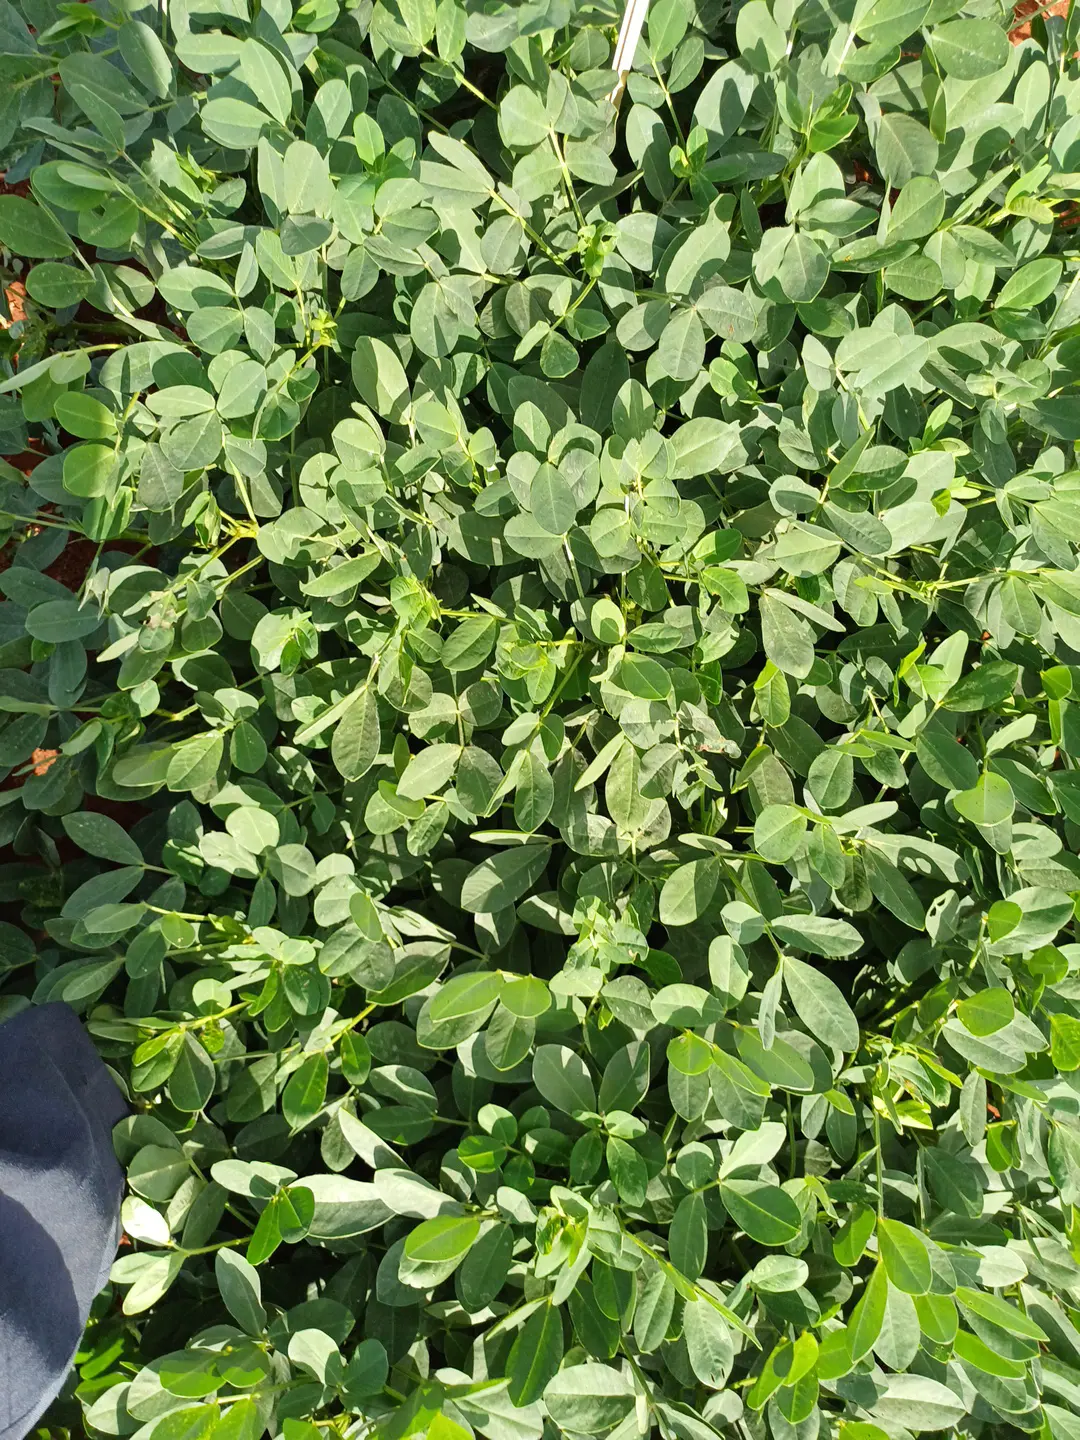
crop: groundnut
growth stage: pegging
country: Kenya
